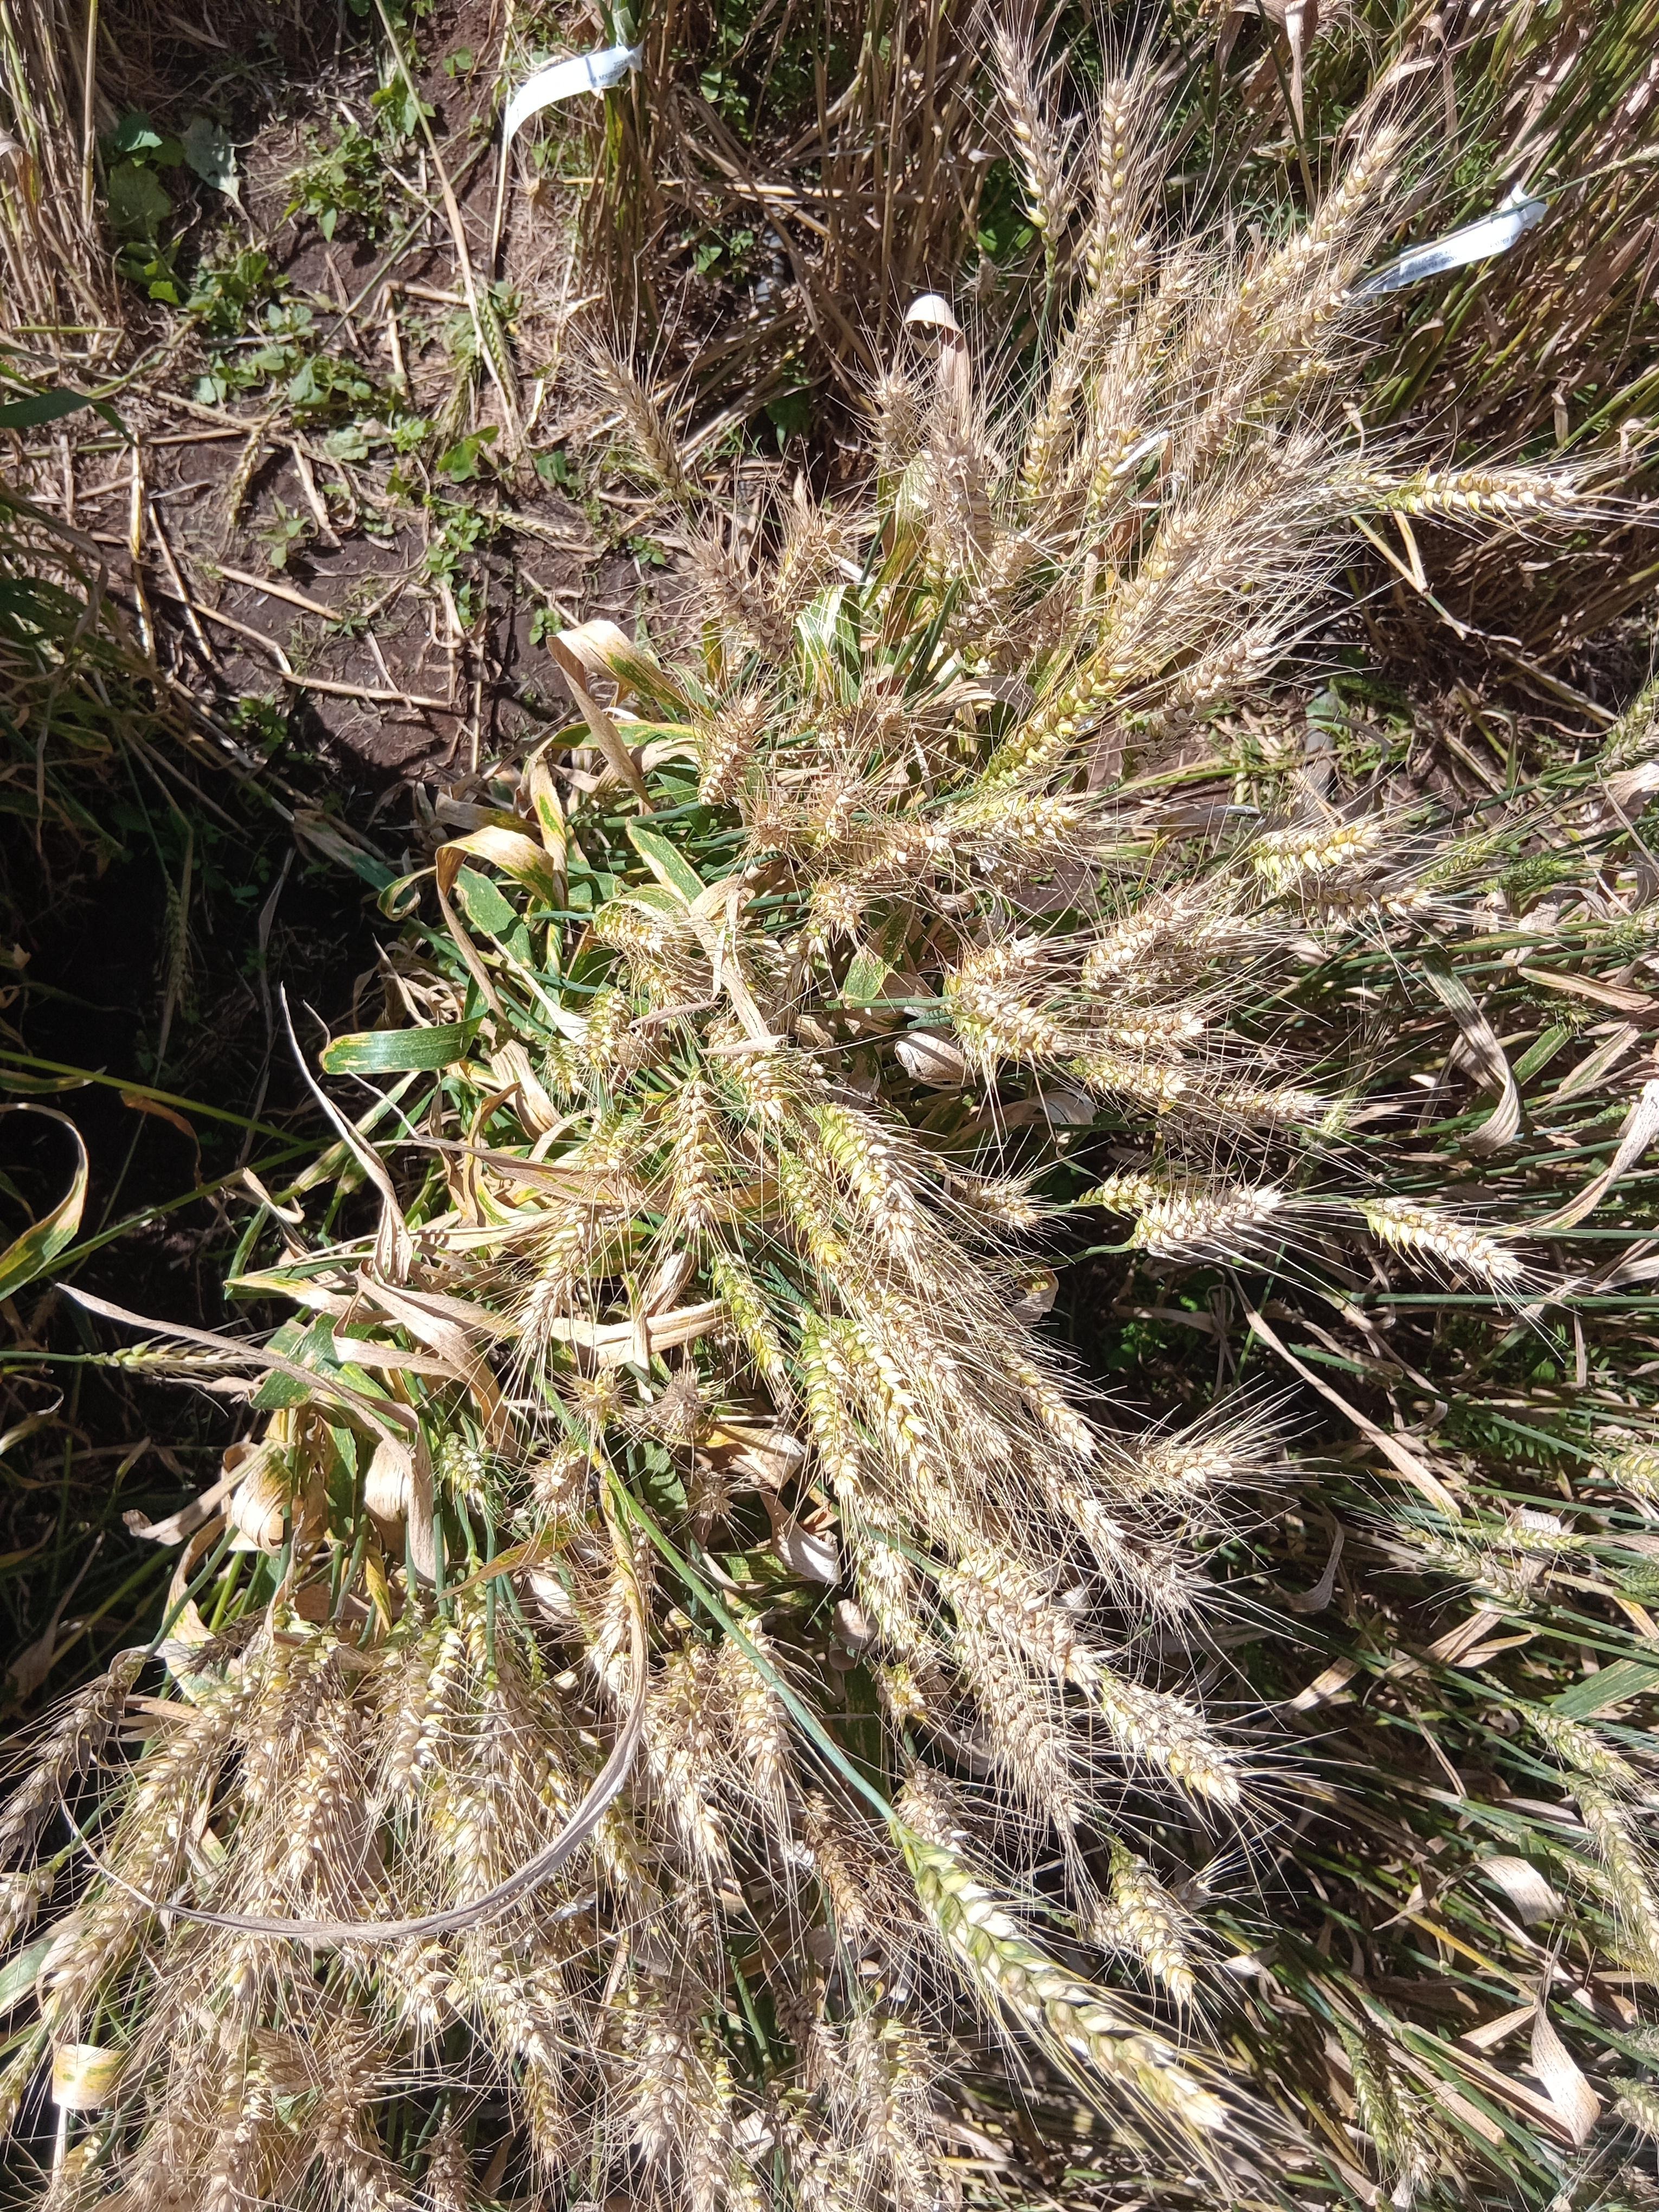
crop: wheat
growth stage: maturity
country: Kenya
